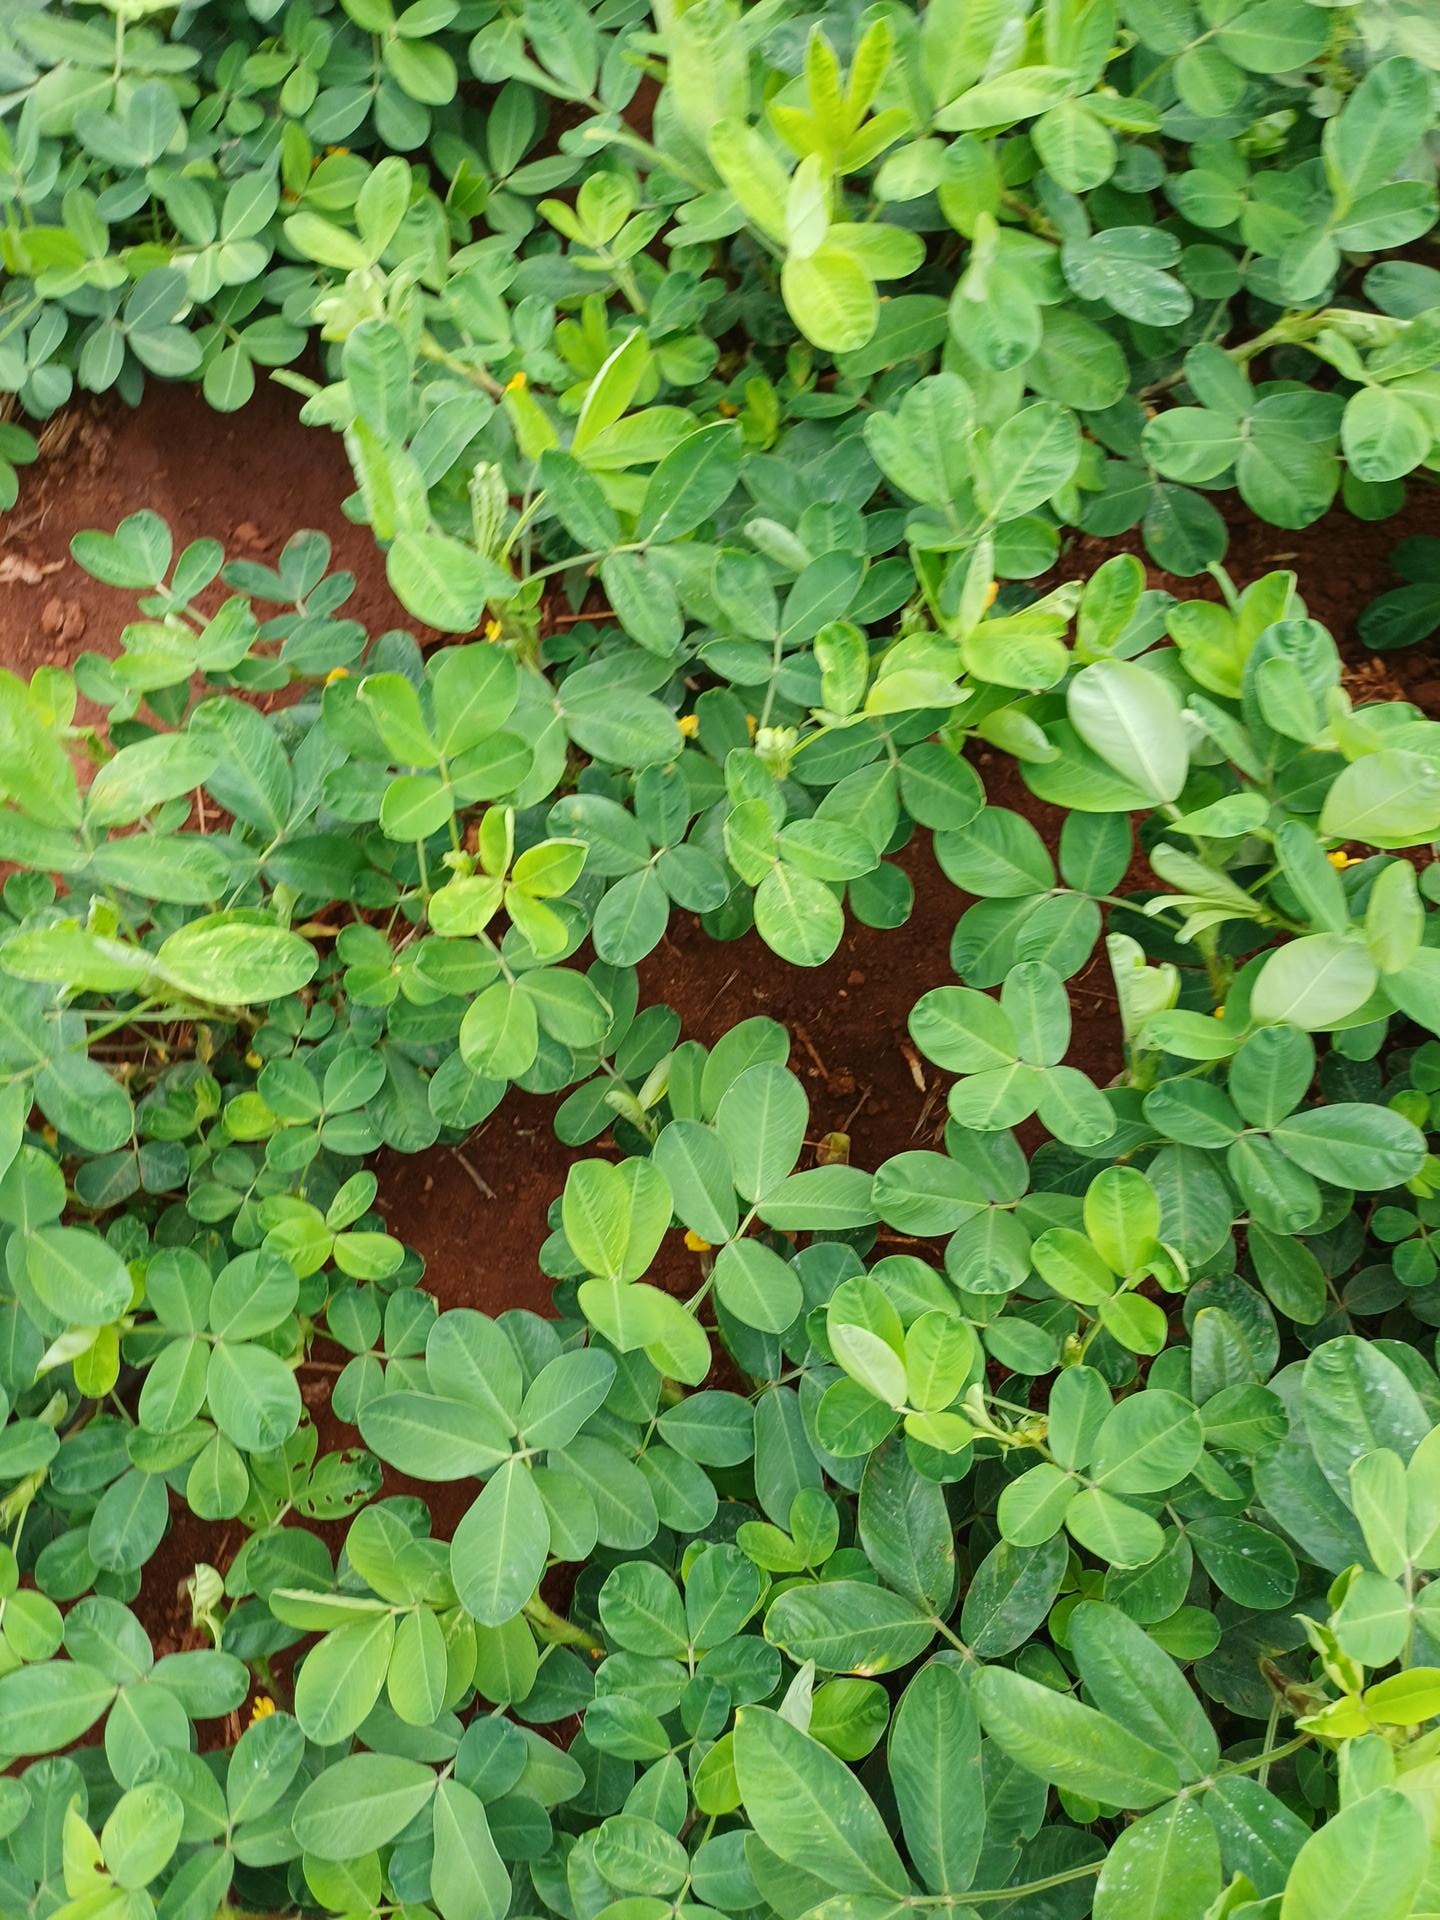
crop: groundnut
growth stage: flowering
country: Kenya
